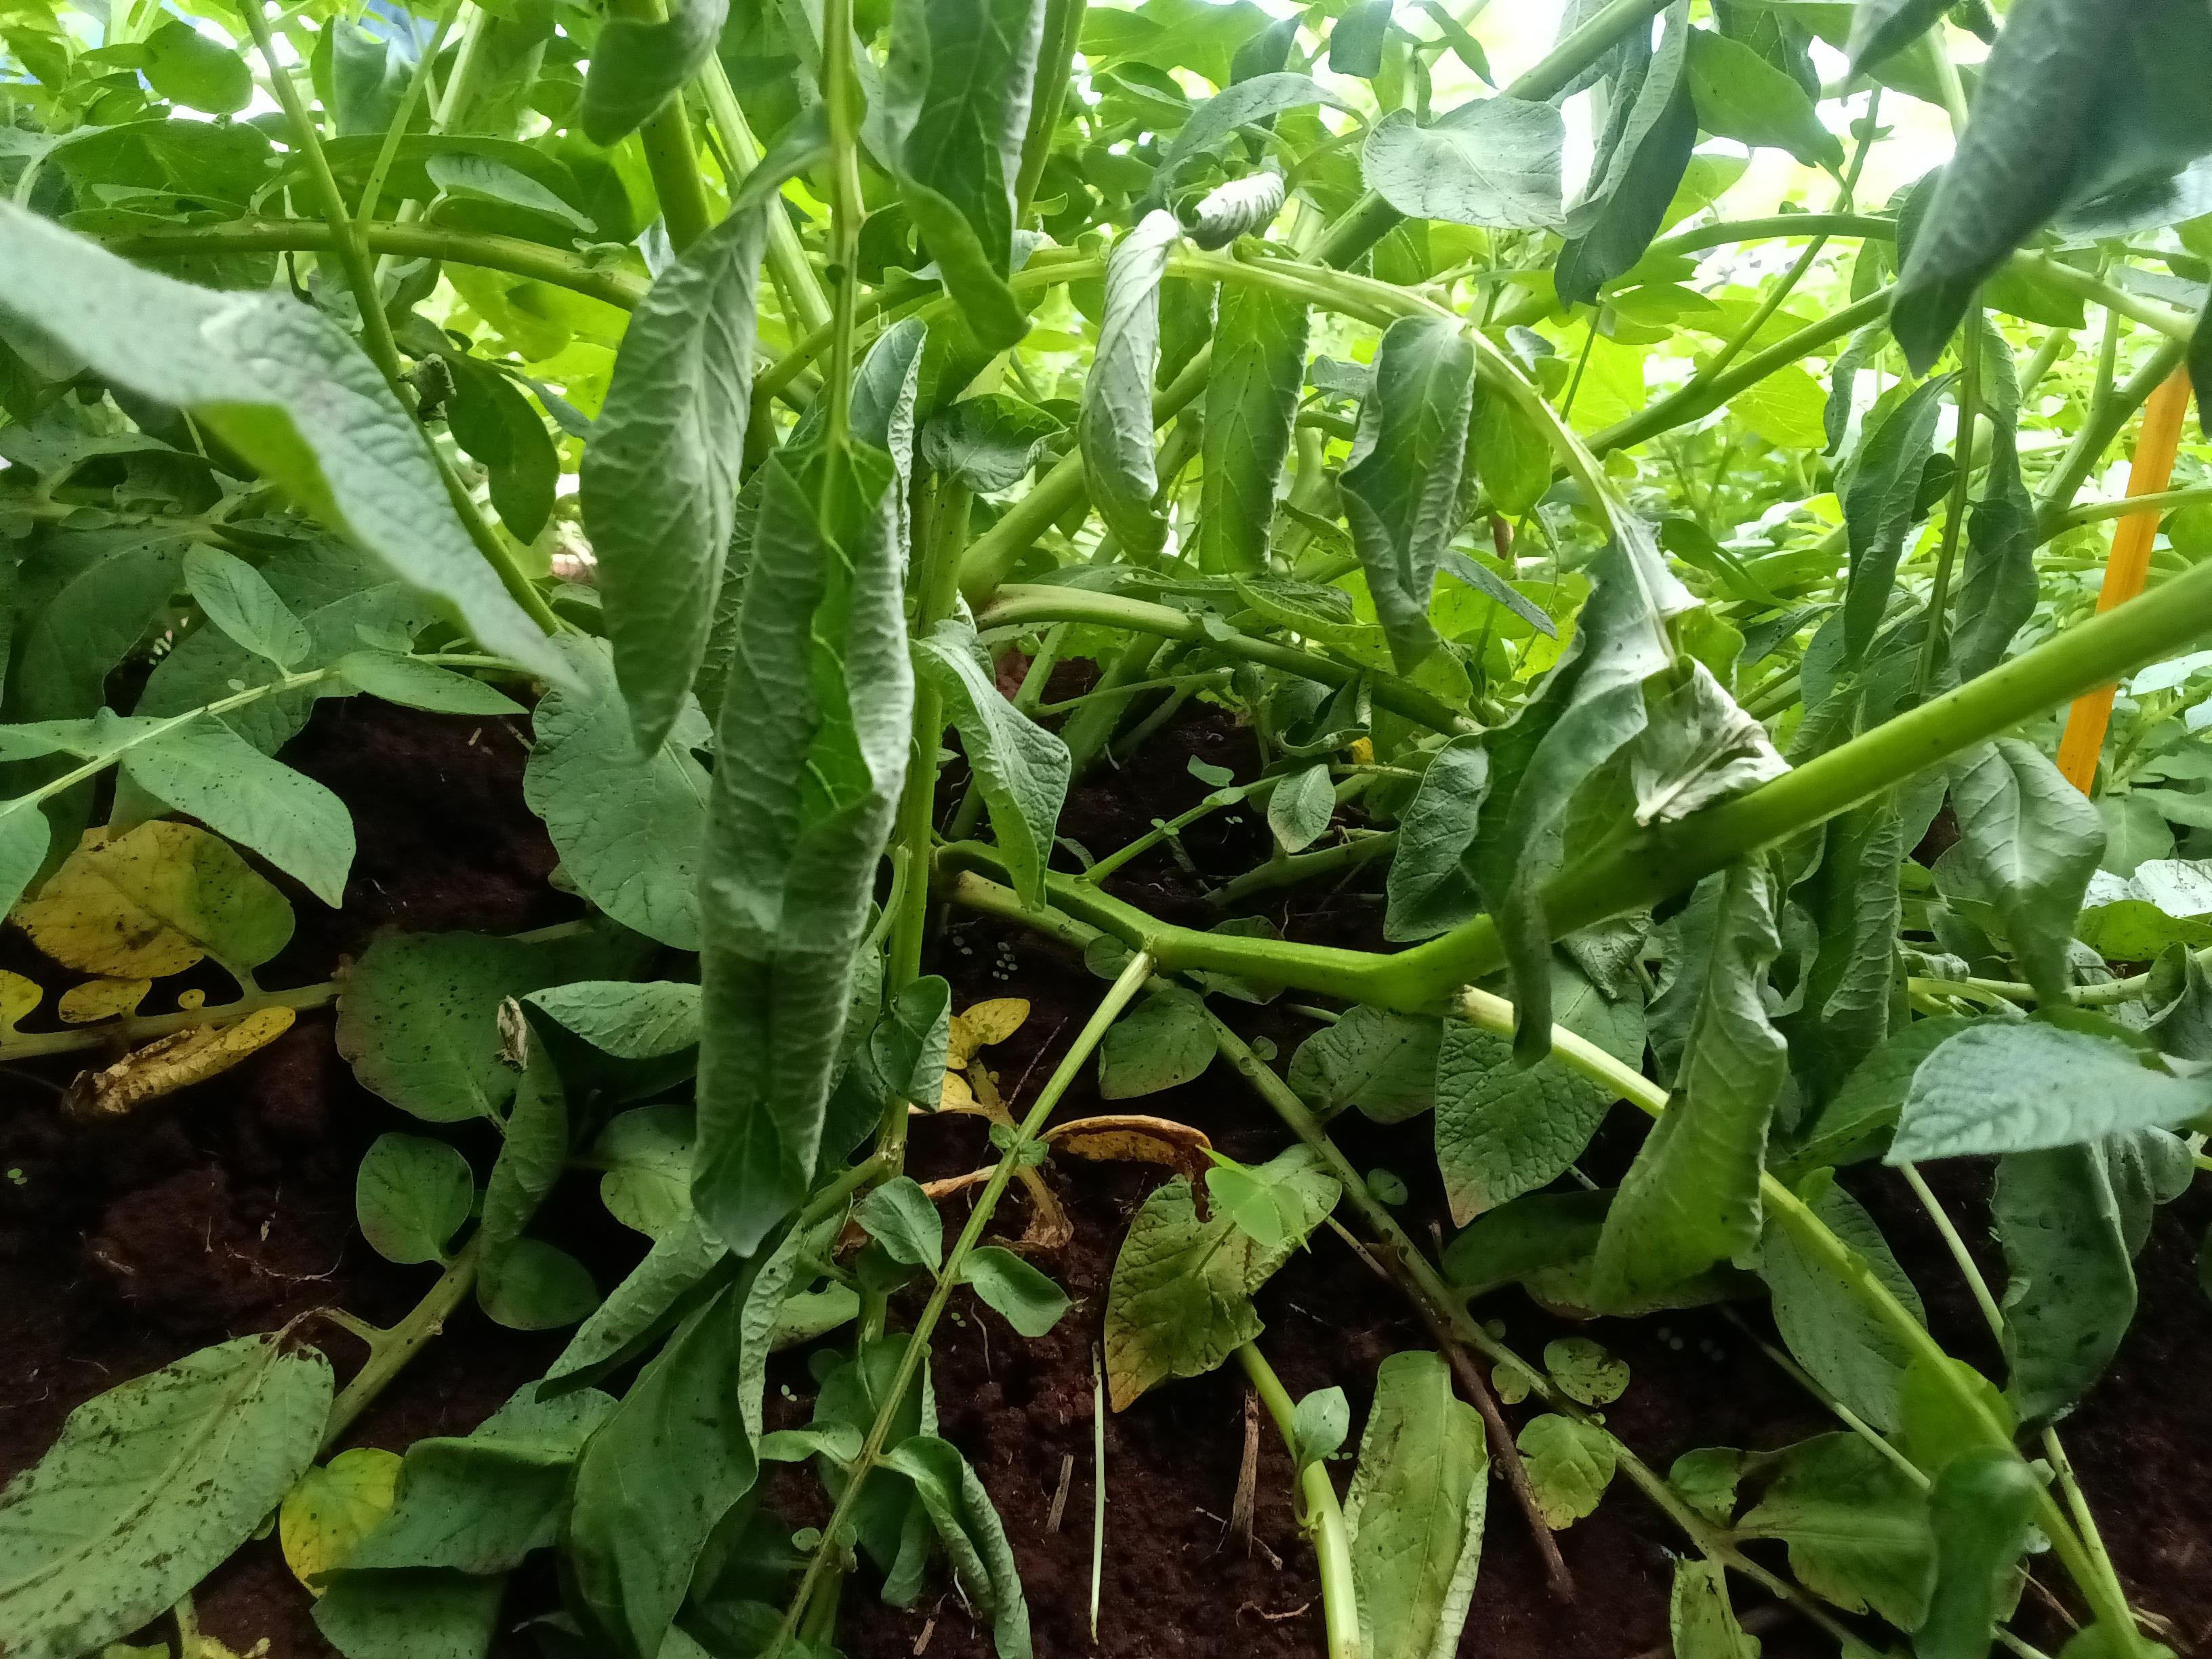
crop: potato
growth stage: flowering
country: Kenya
